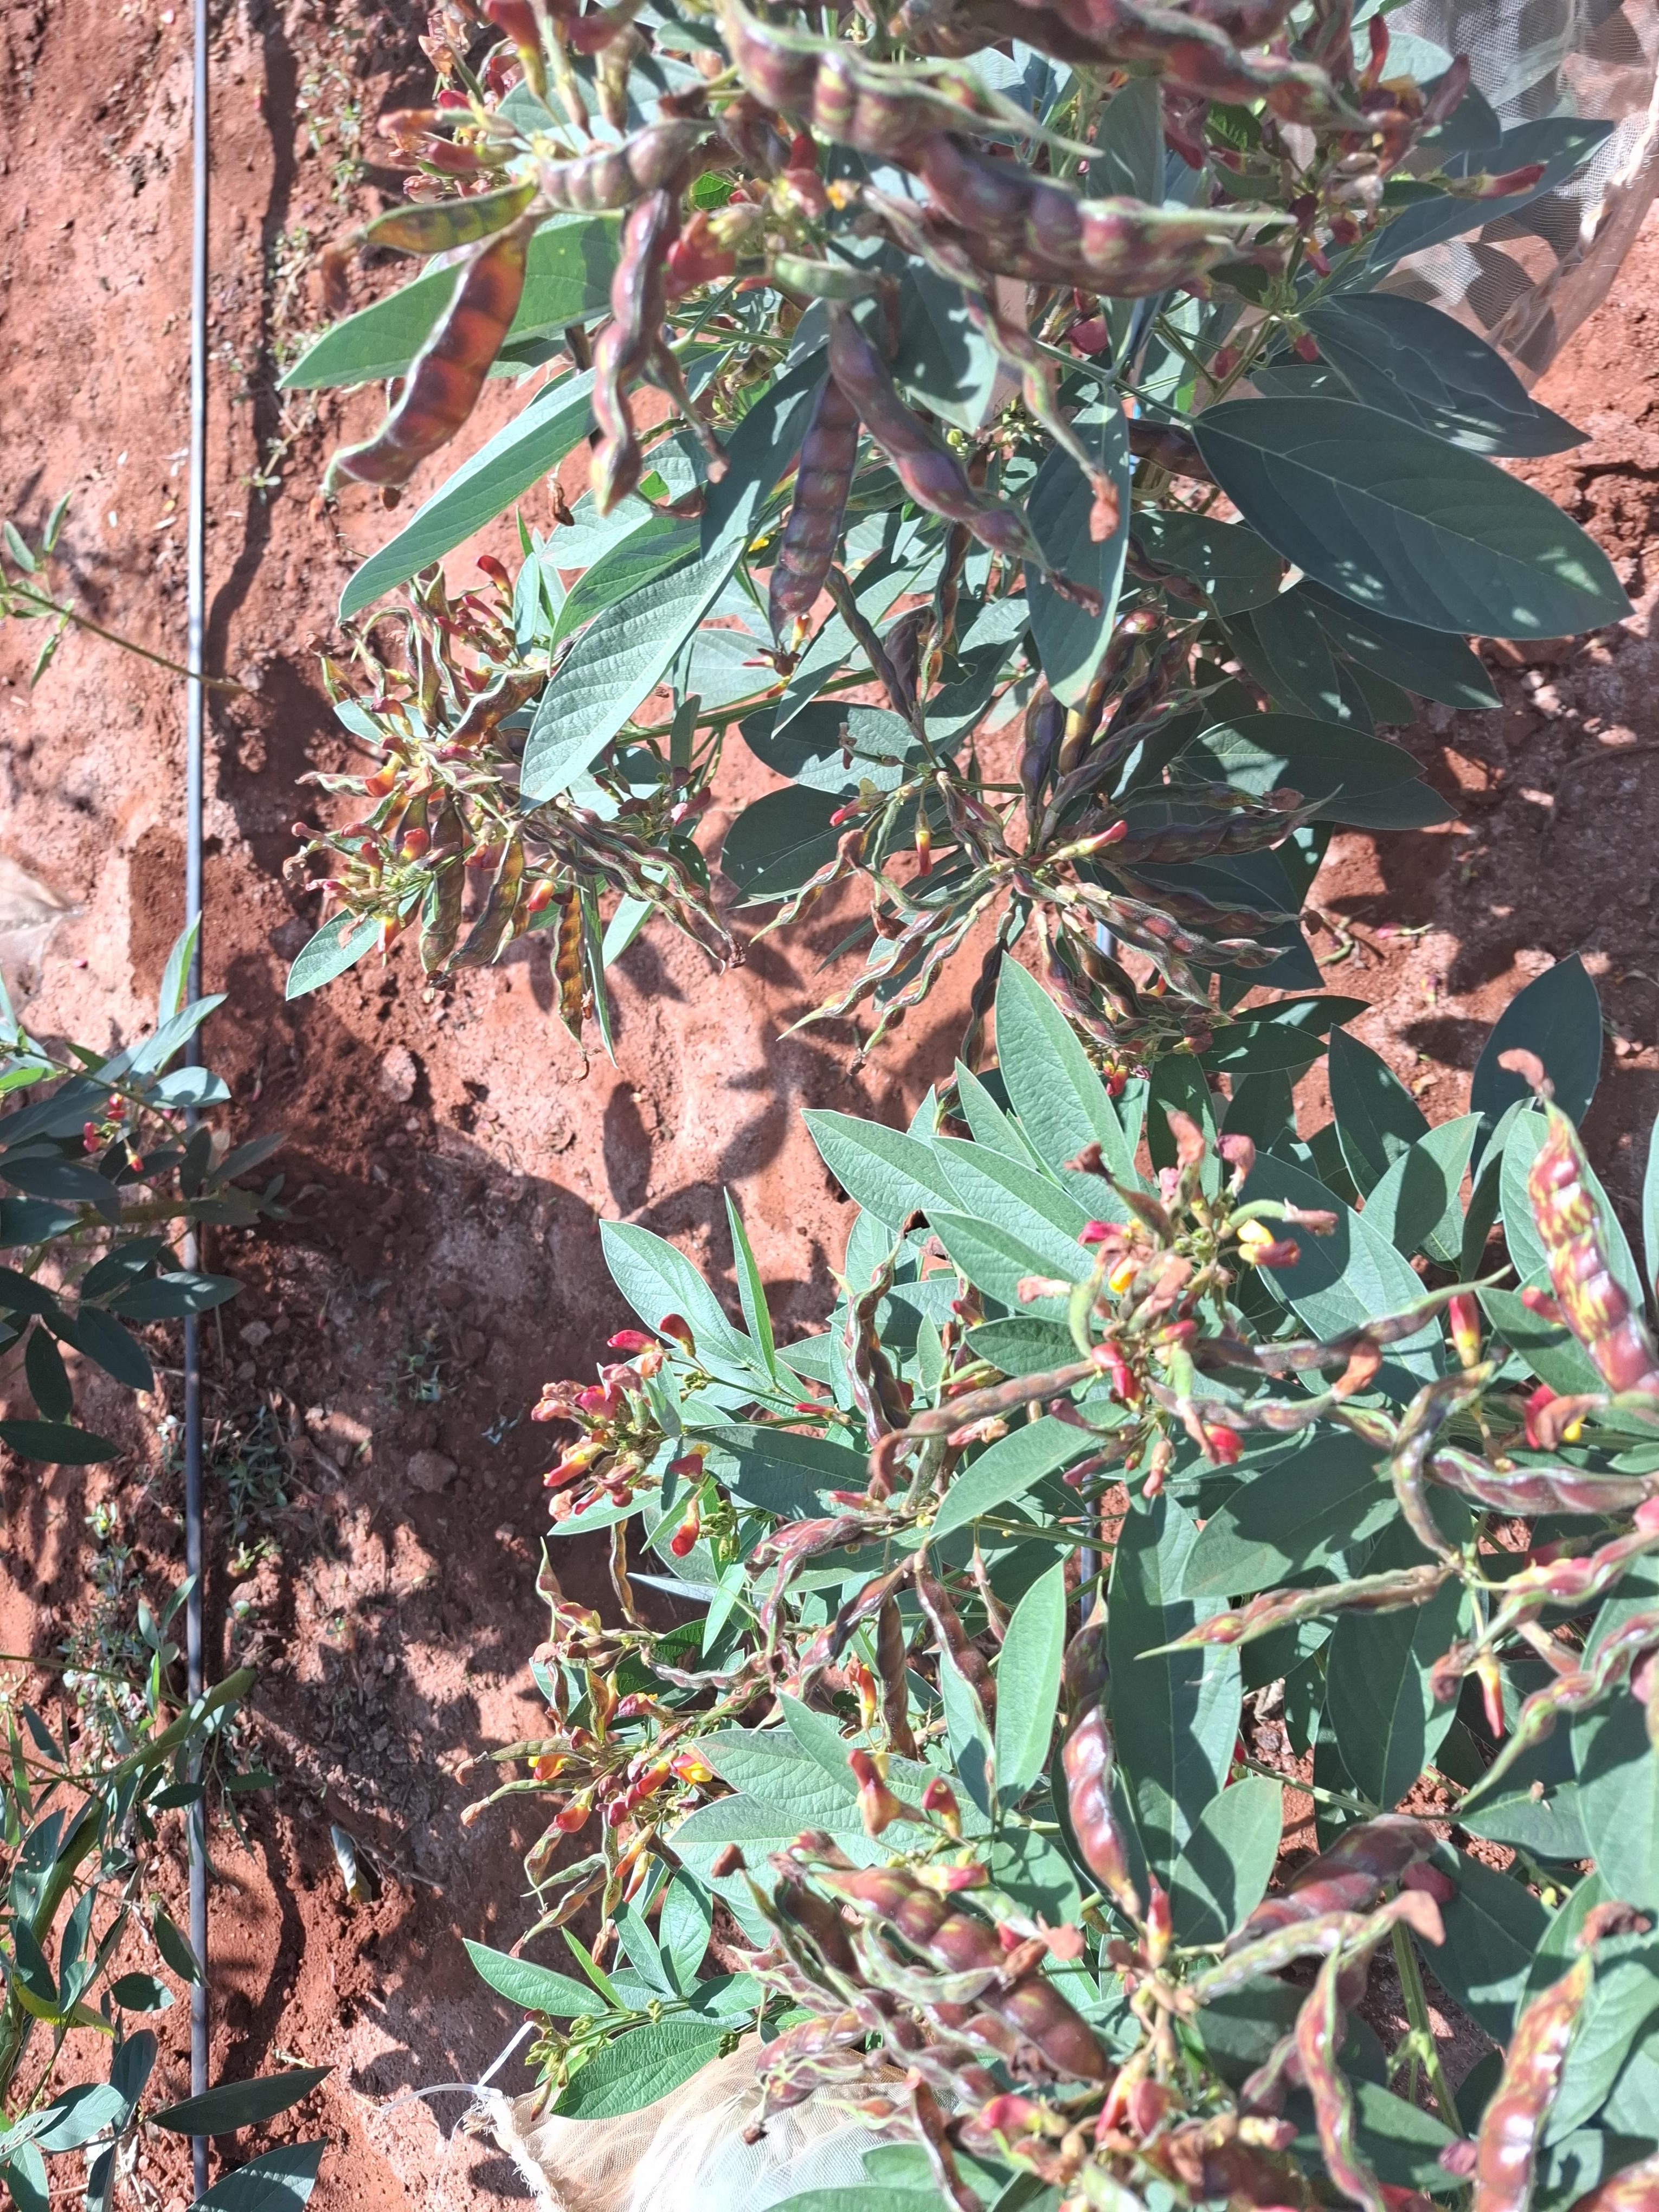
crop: pigeonpea
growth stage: development pod
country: Kenya
